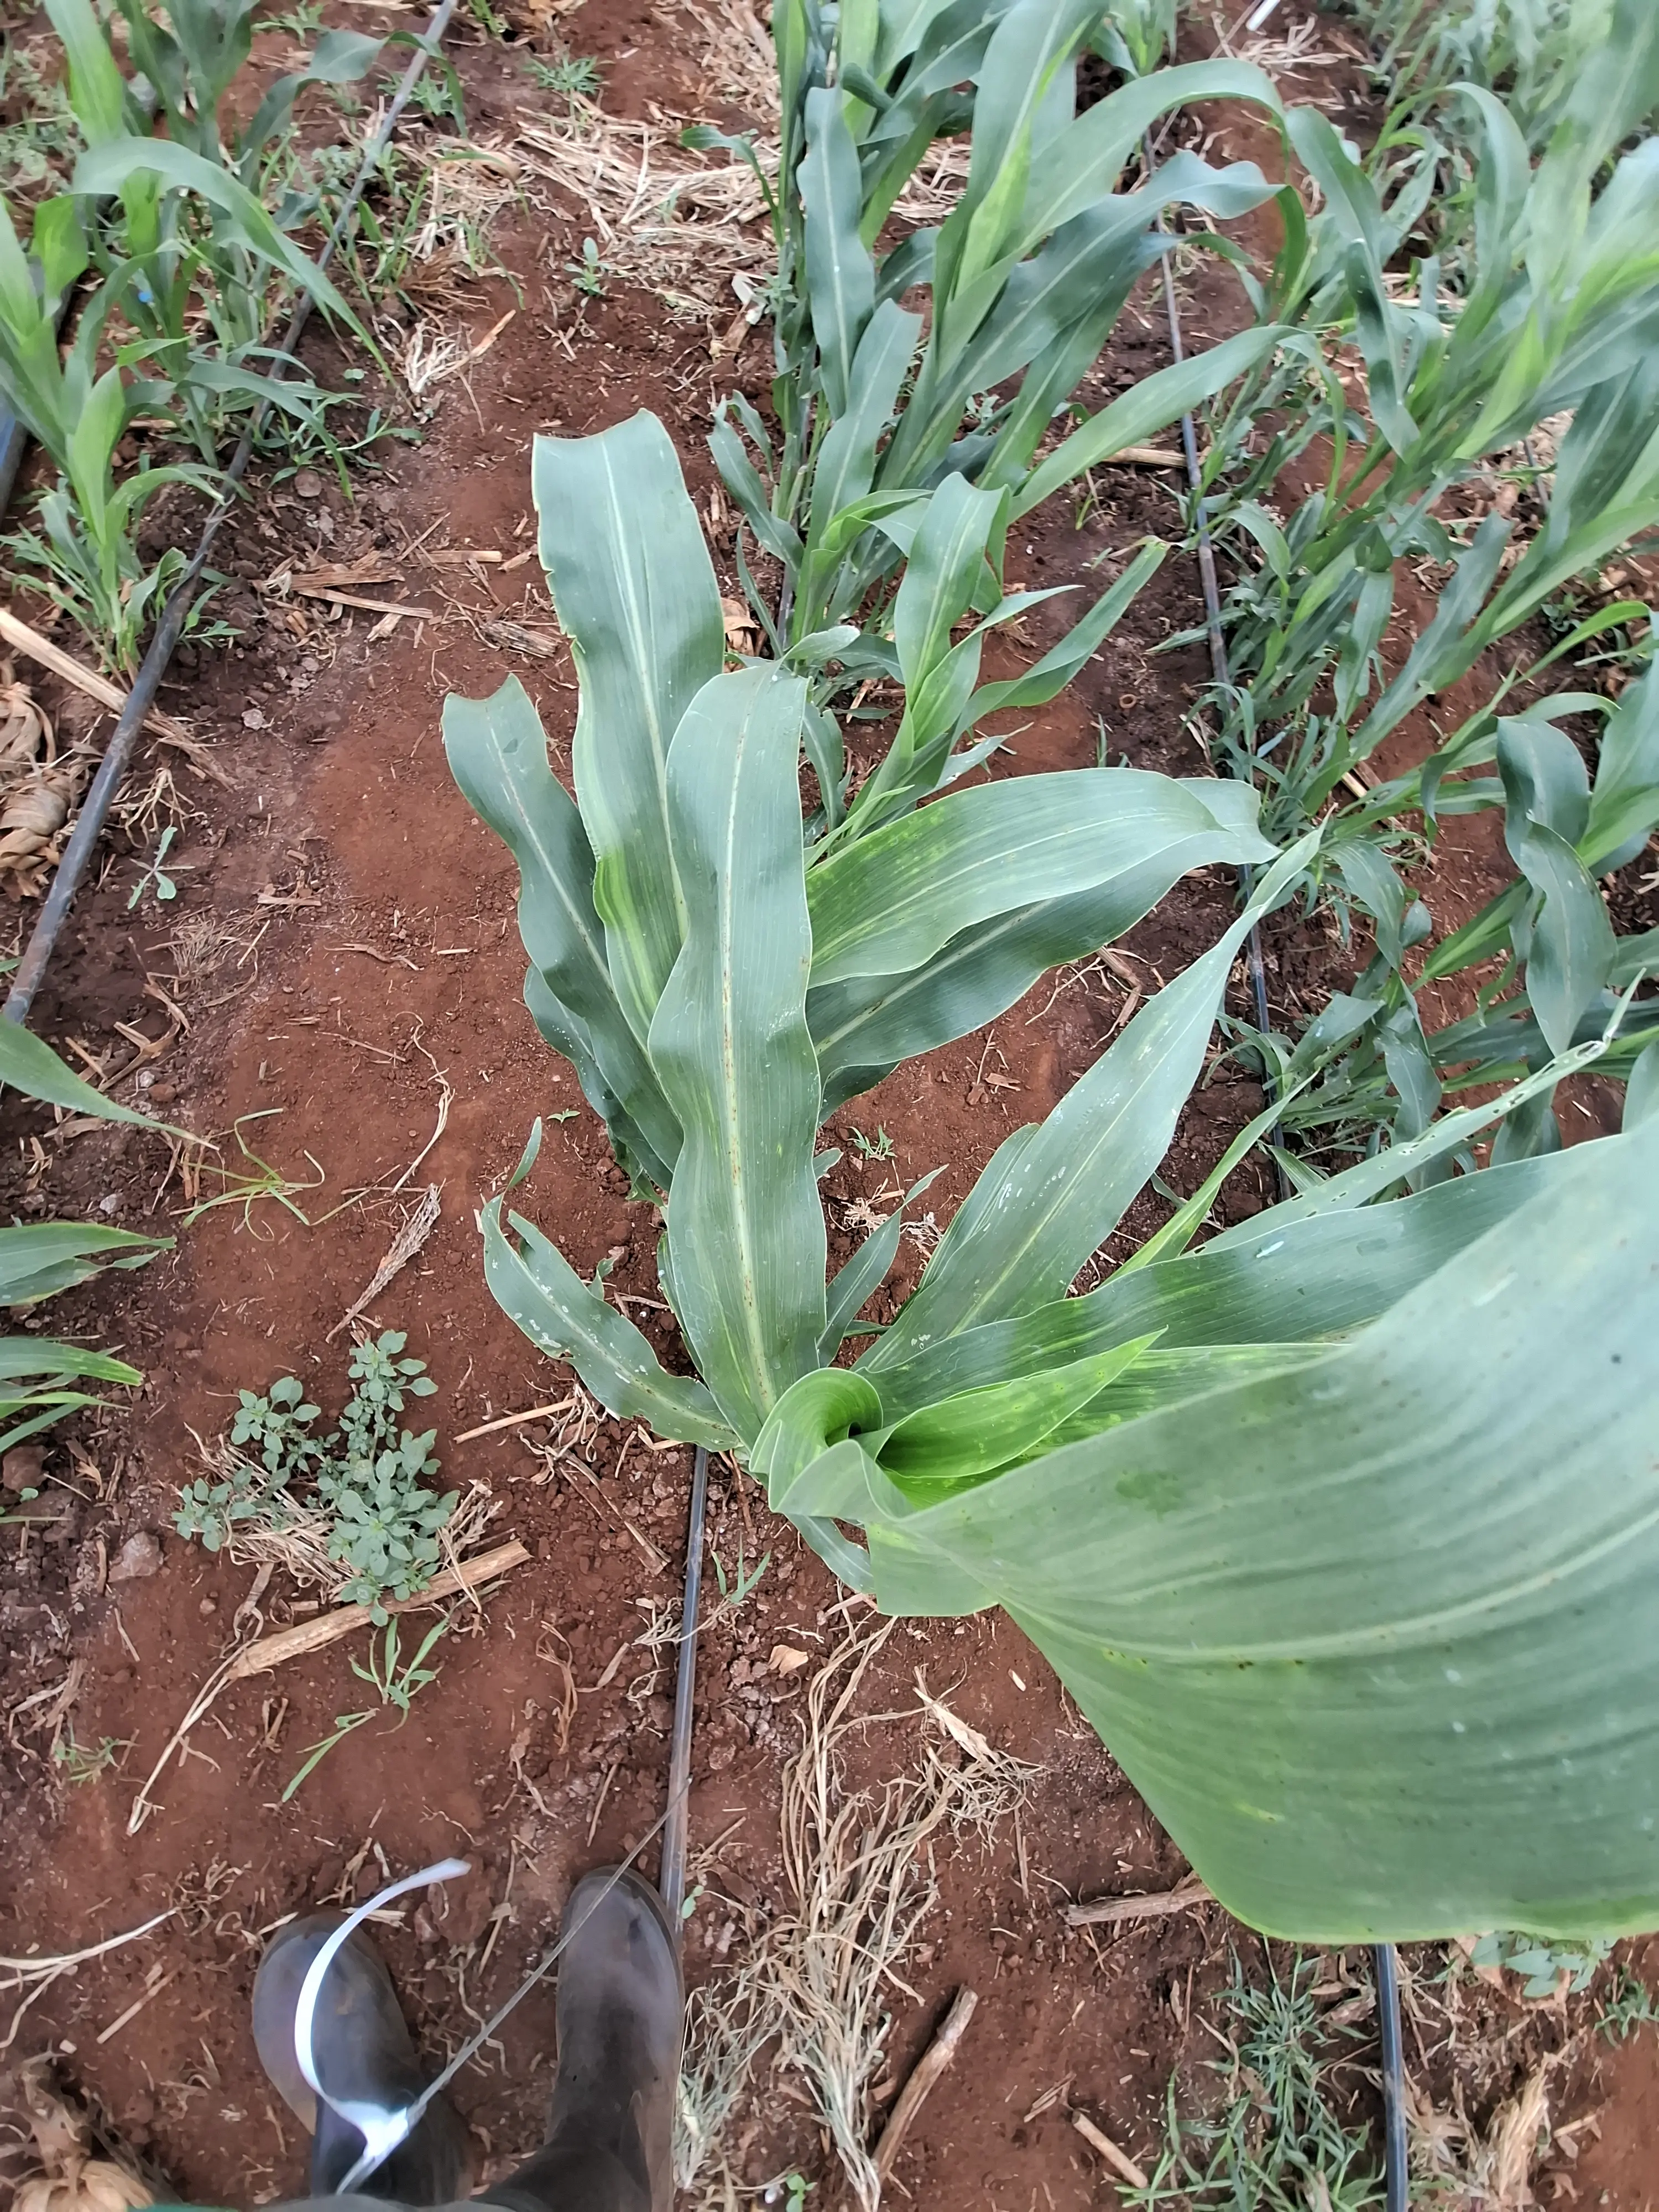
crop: sorghum
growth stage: vegetative
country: Kenya
